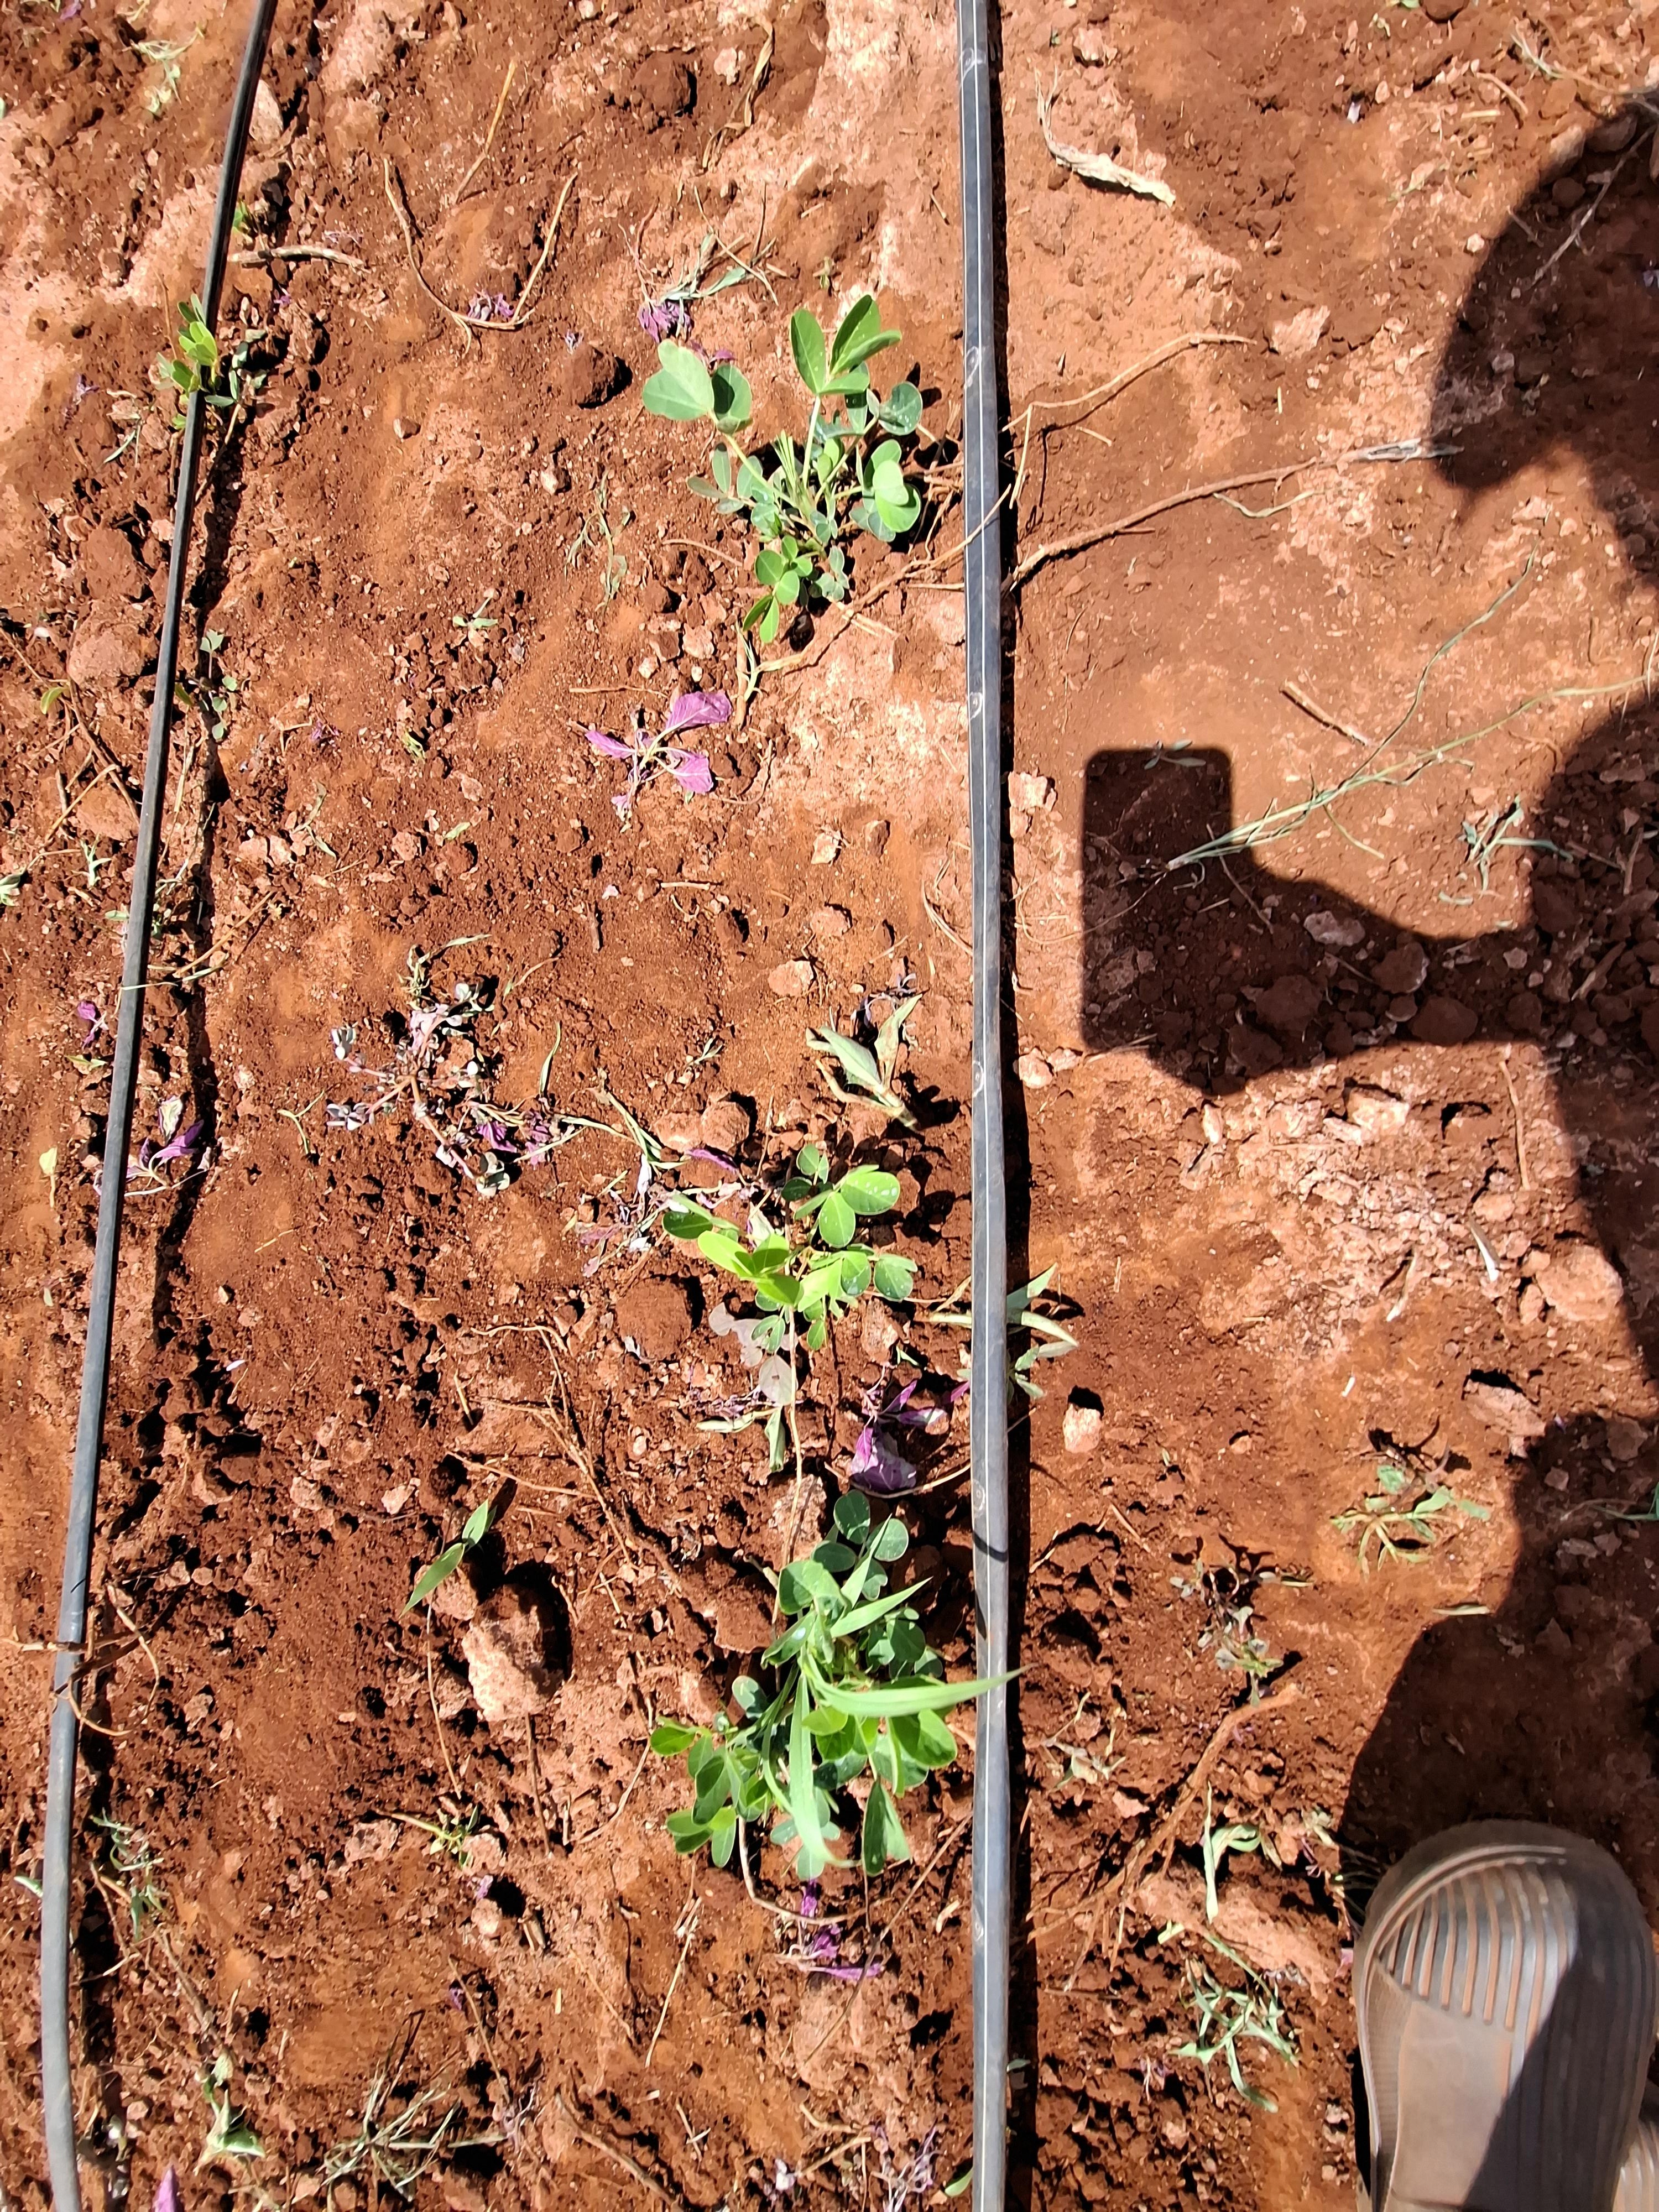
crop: groundnut
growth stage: vegetative
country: Kenya
